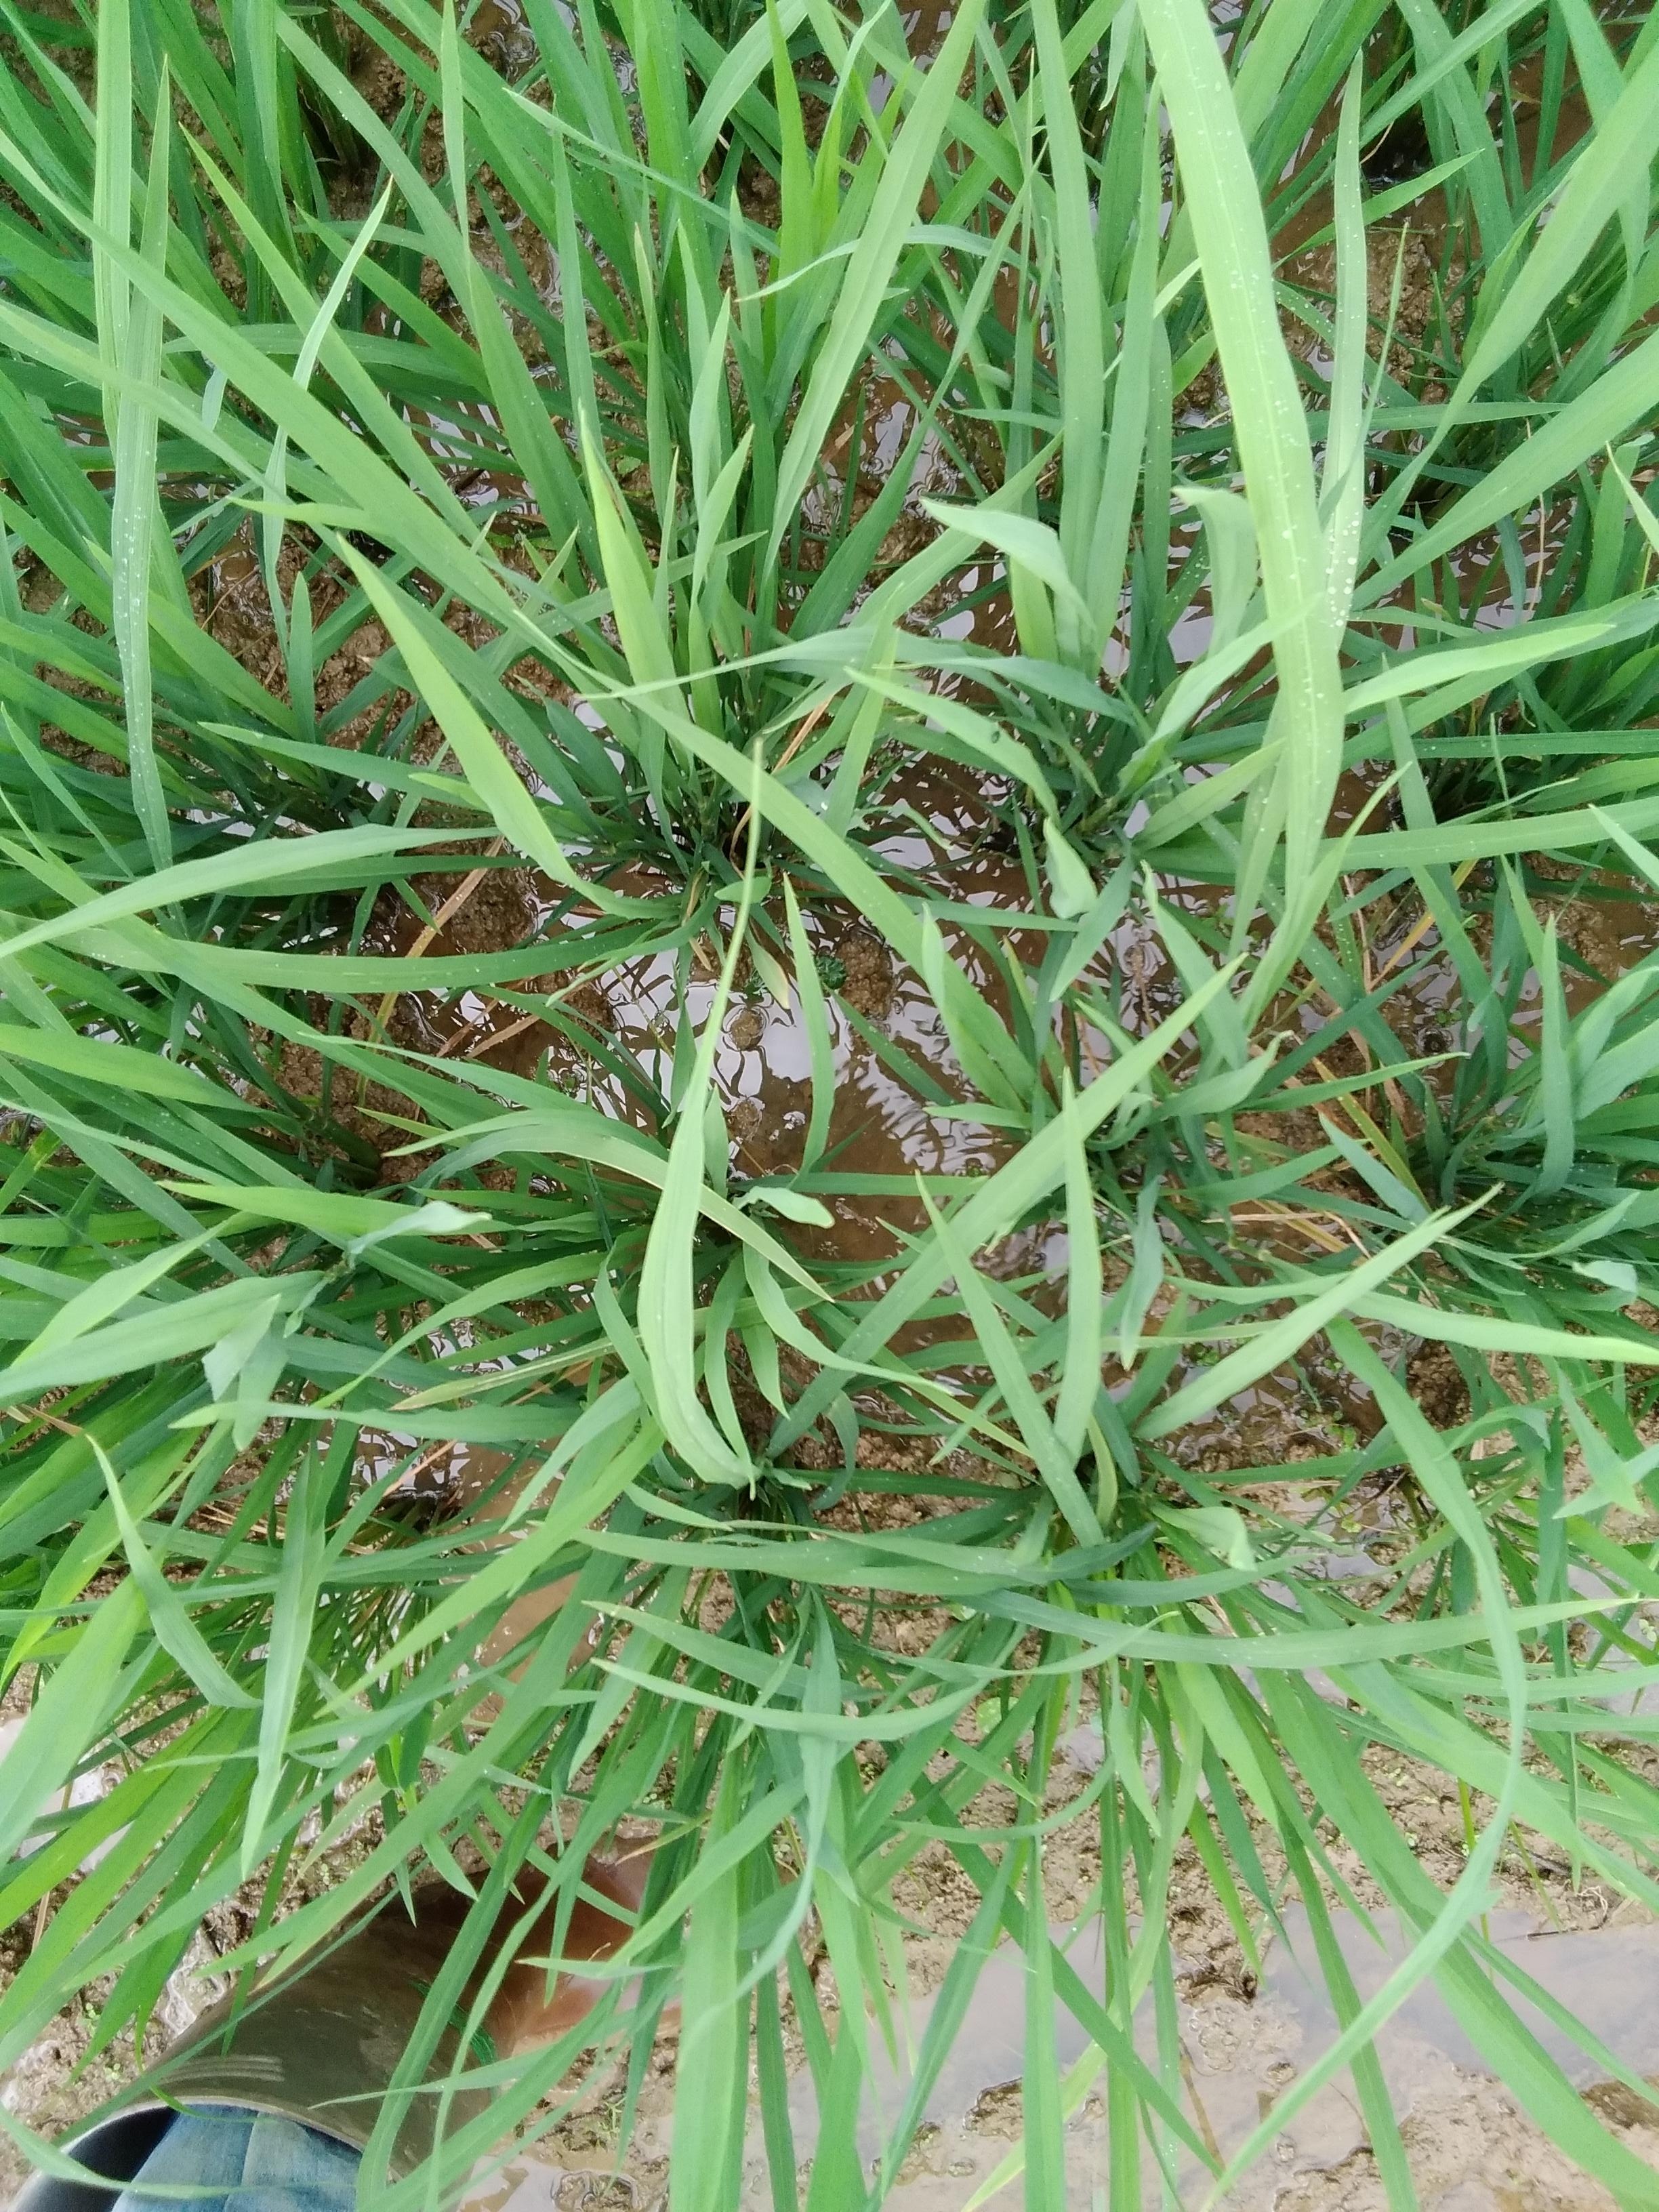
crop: rice
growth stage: vegetative
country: Nigeria
